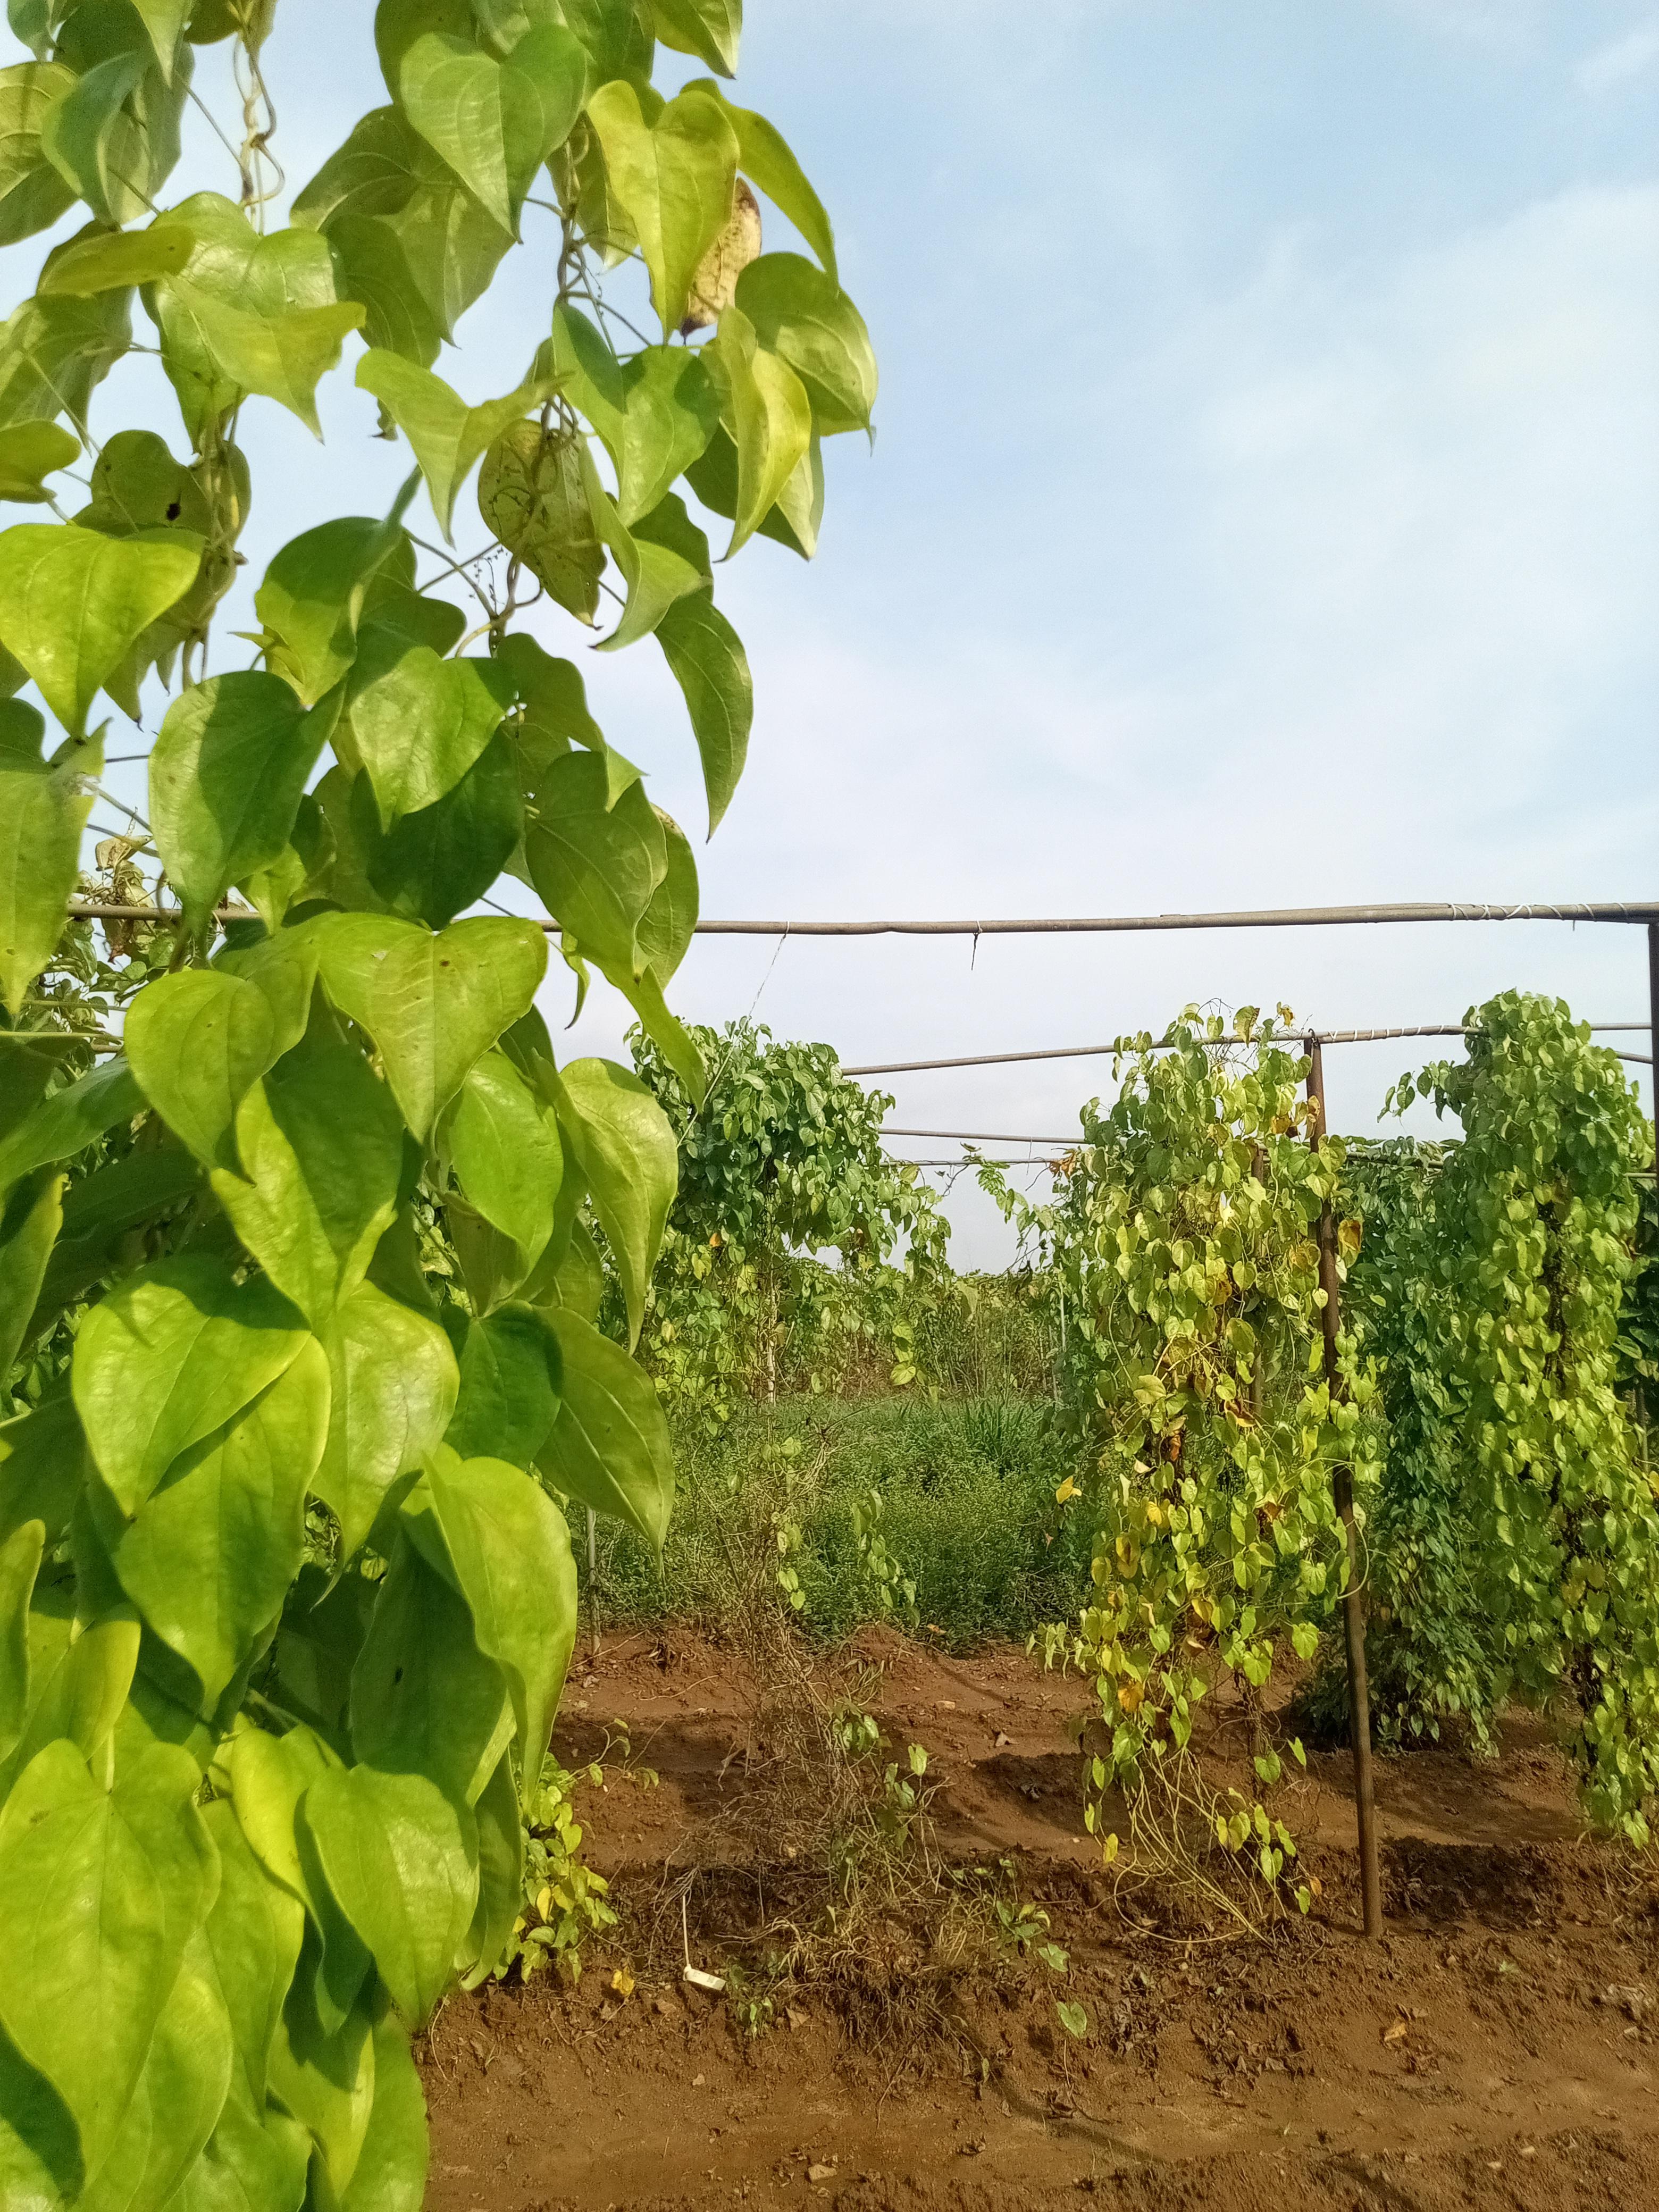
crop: yam
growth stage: maturity
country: Nigeria
